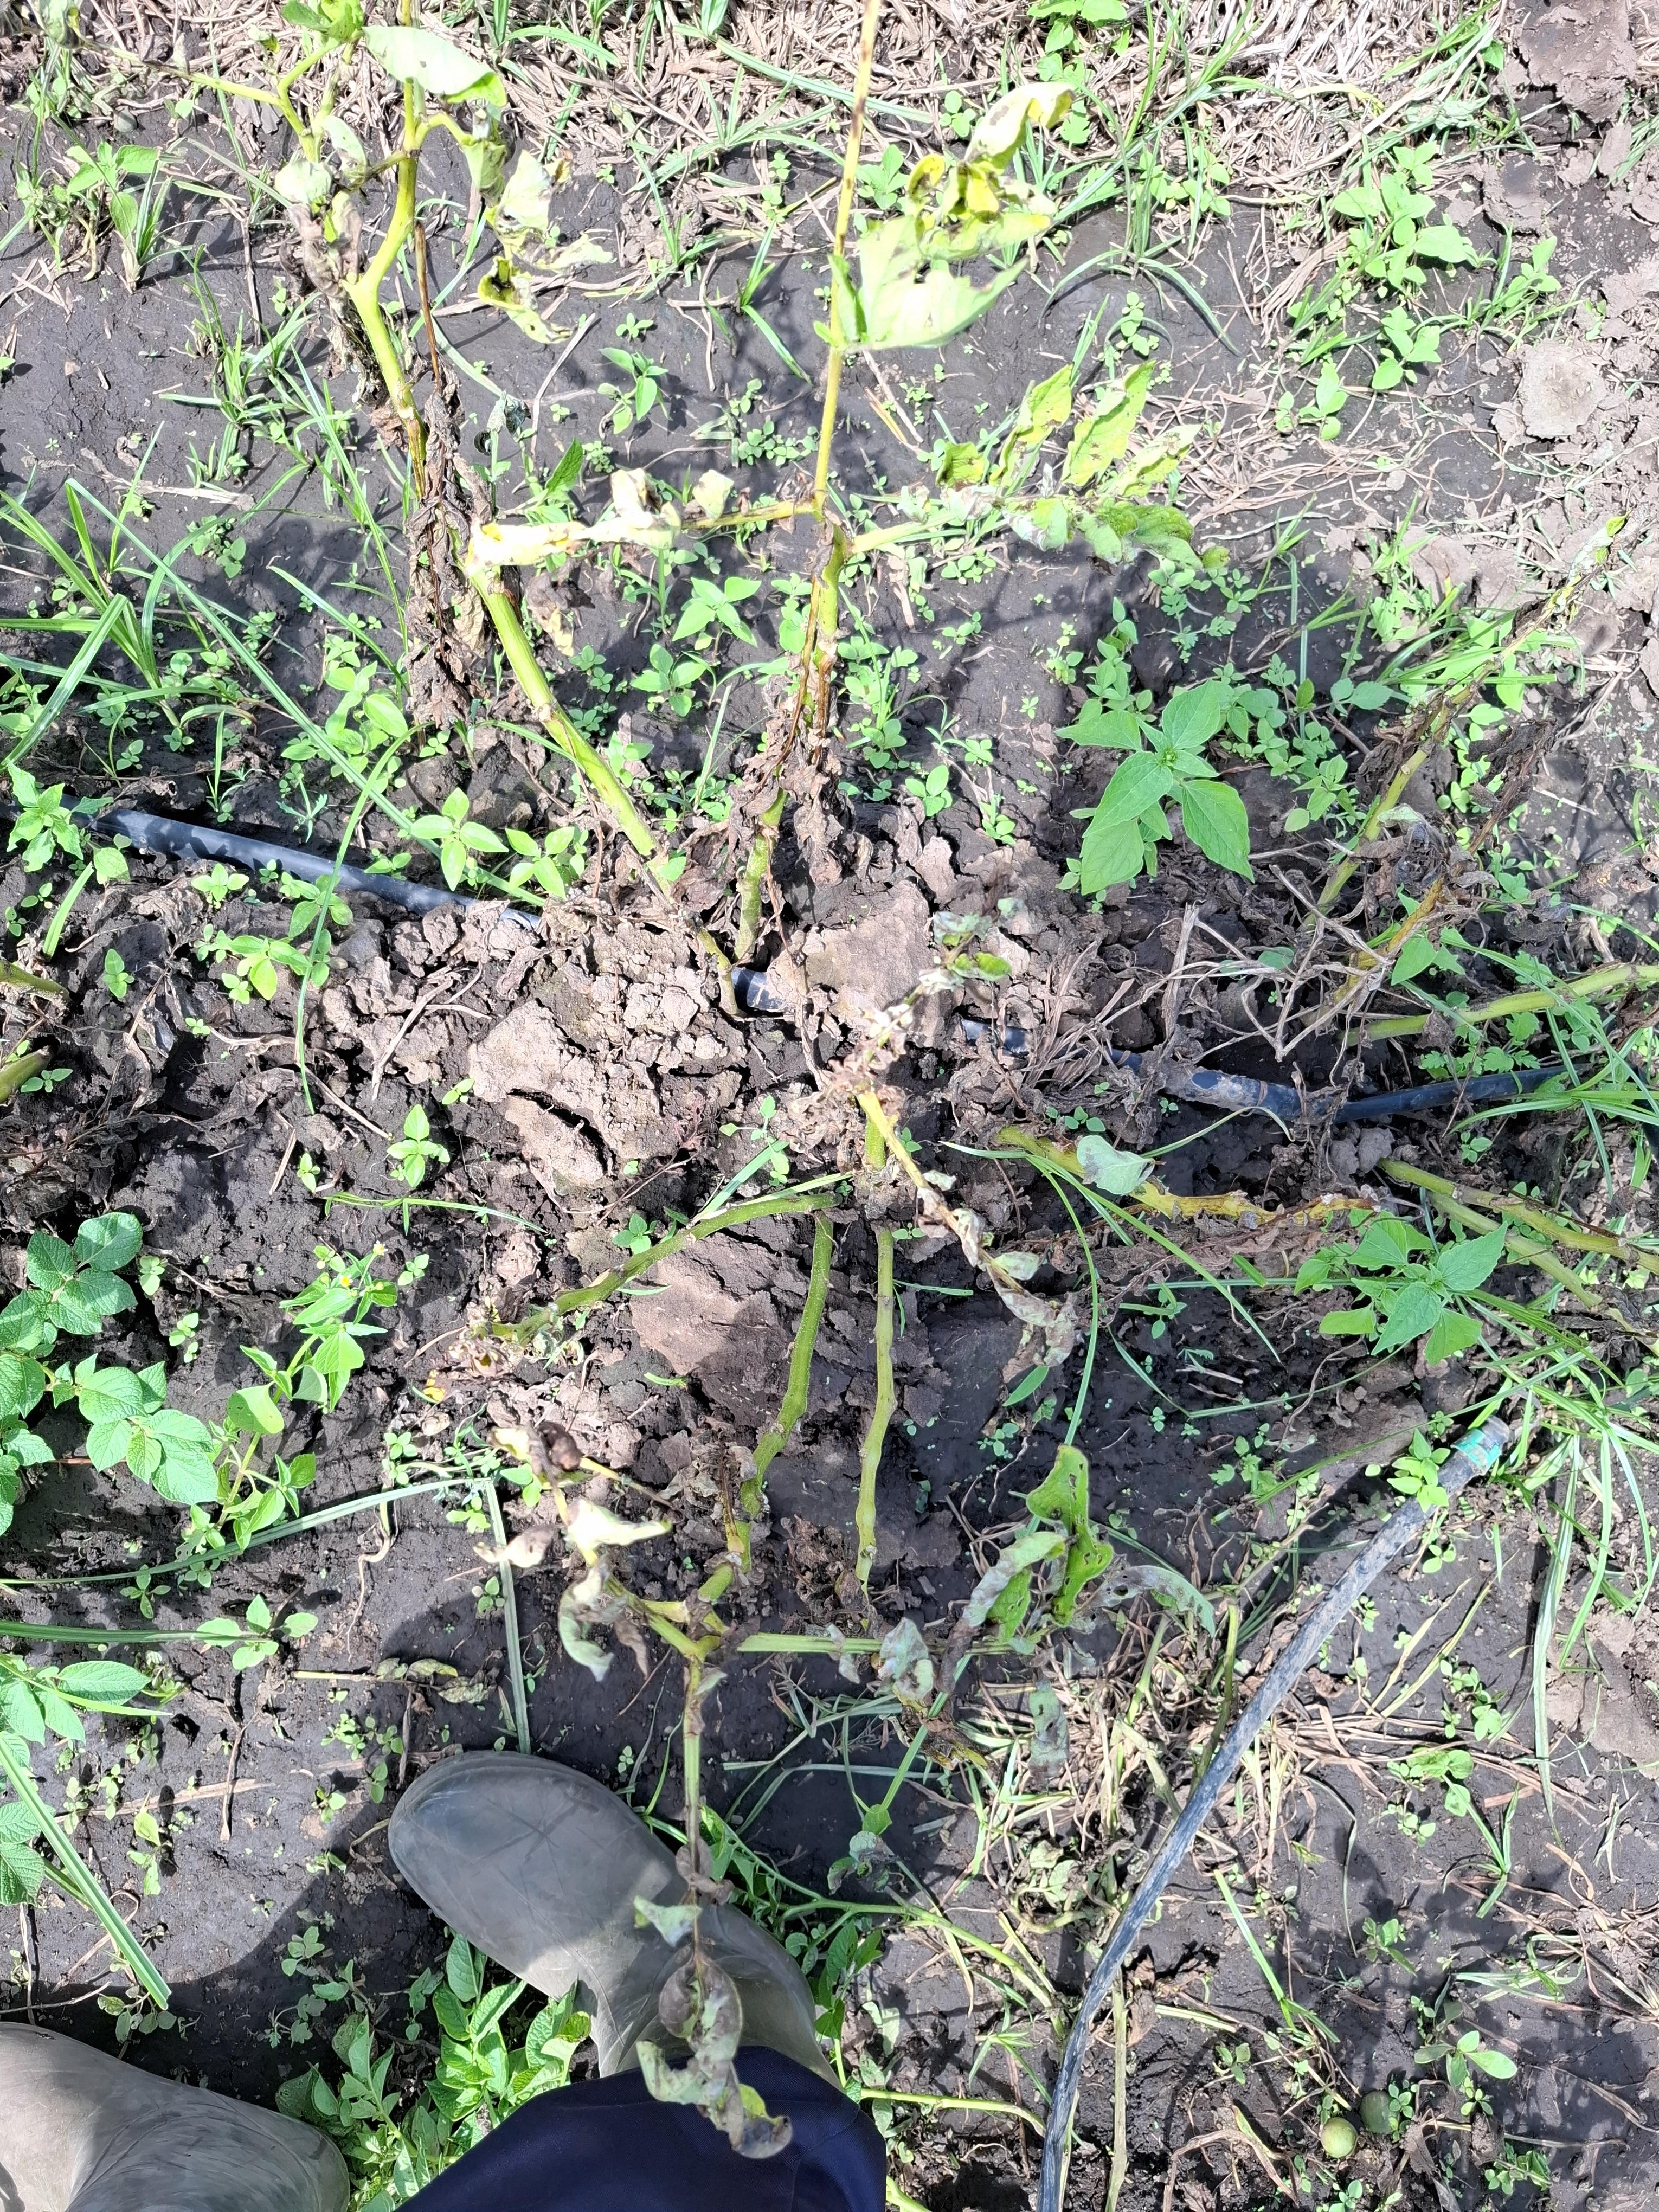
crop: potato
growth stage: flowering
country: Tanzania
